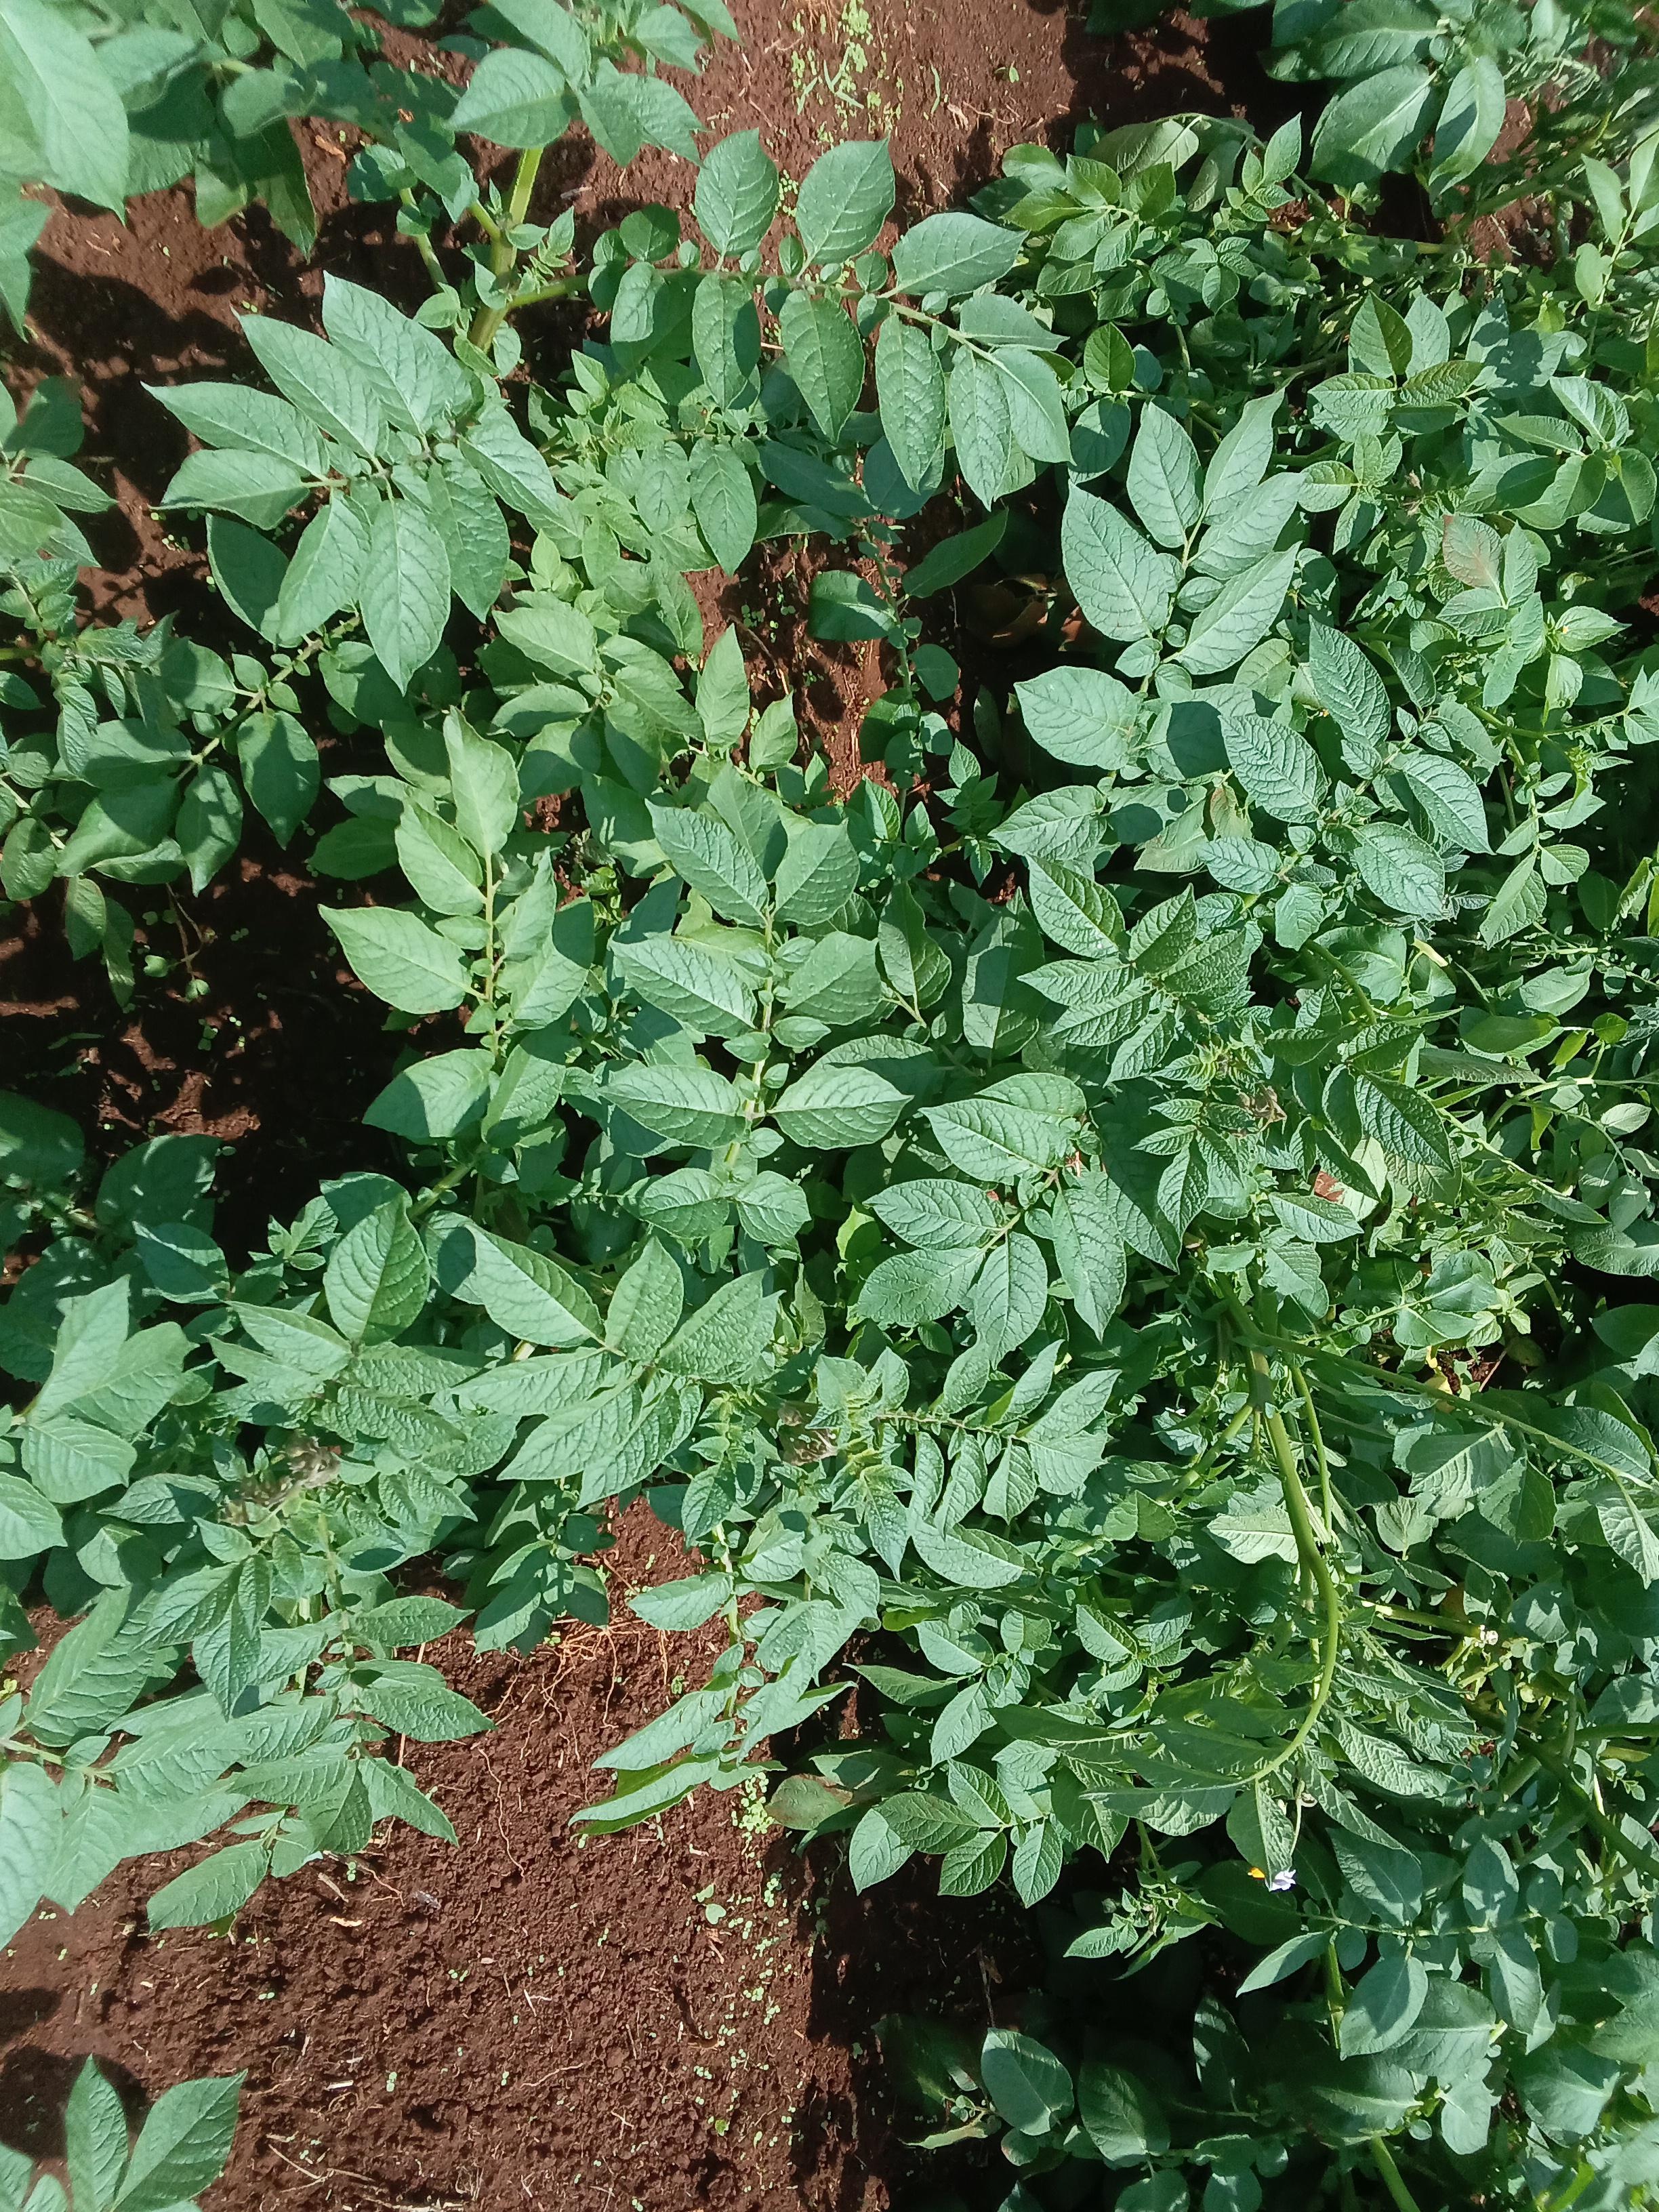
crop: potato
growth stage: flowering
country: Kenya
